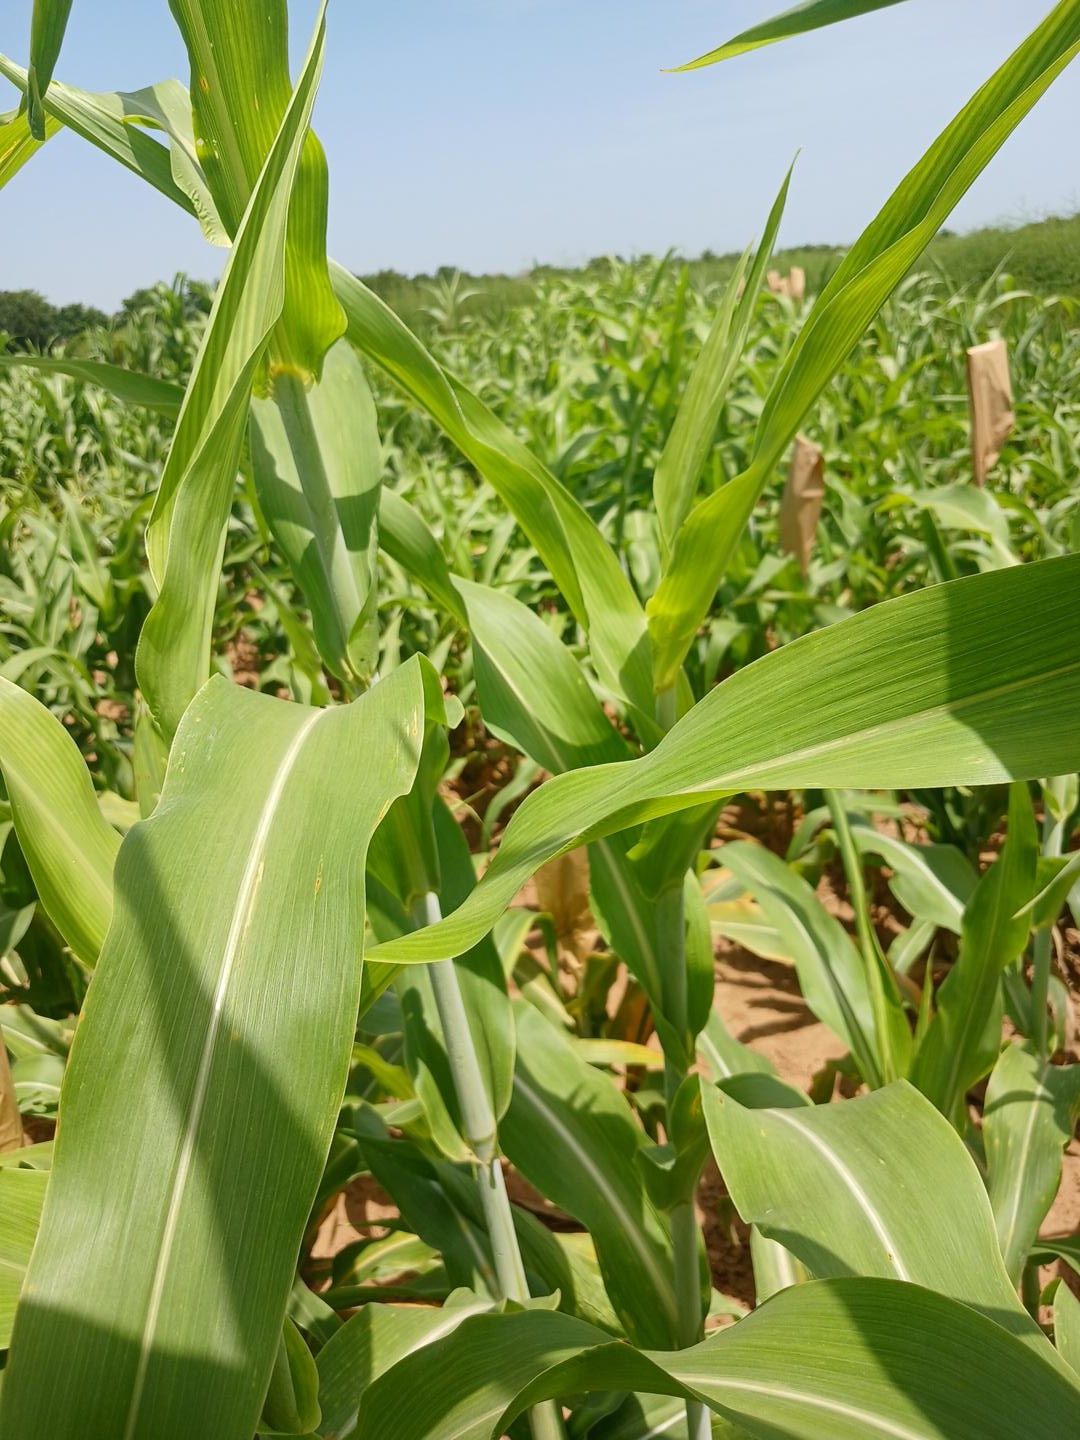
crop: sorghum
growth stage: vegetative
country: Senegal
